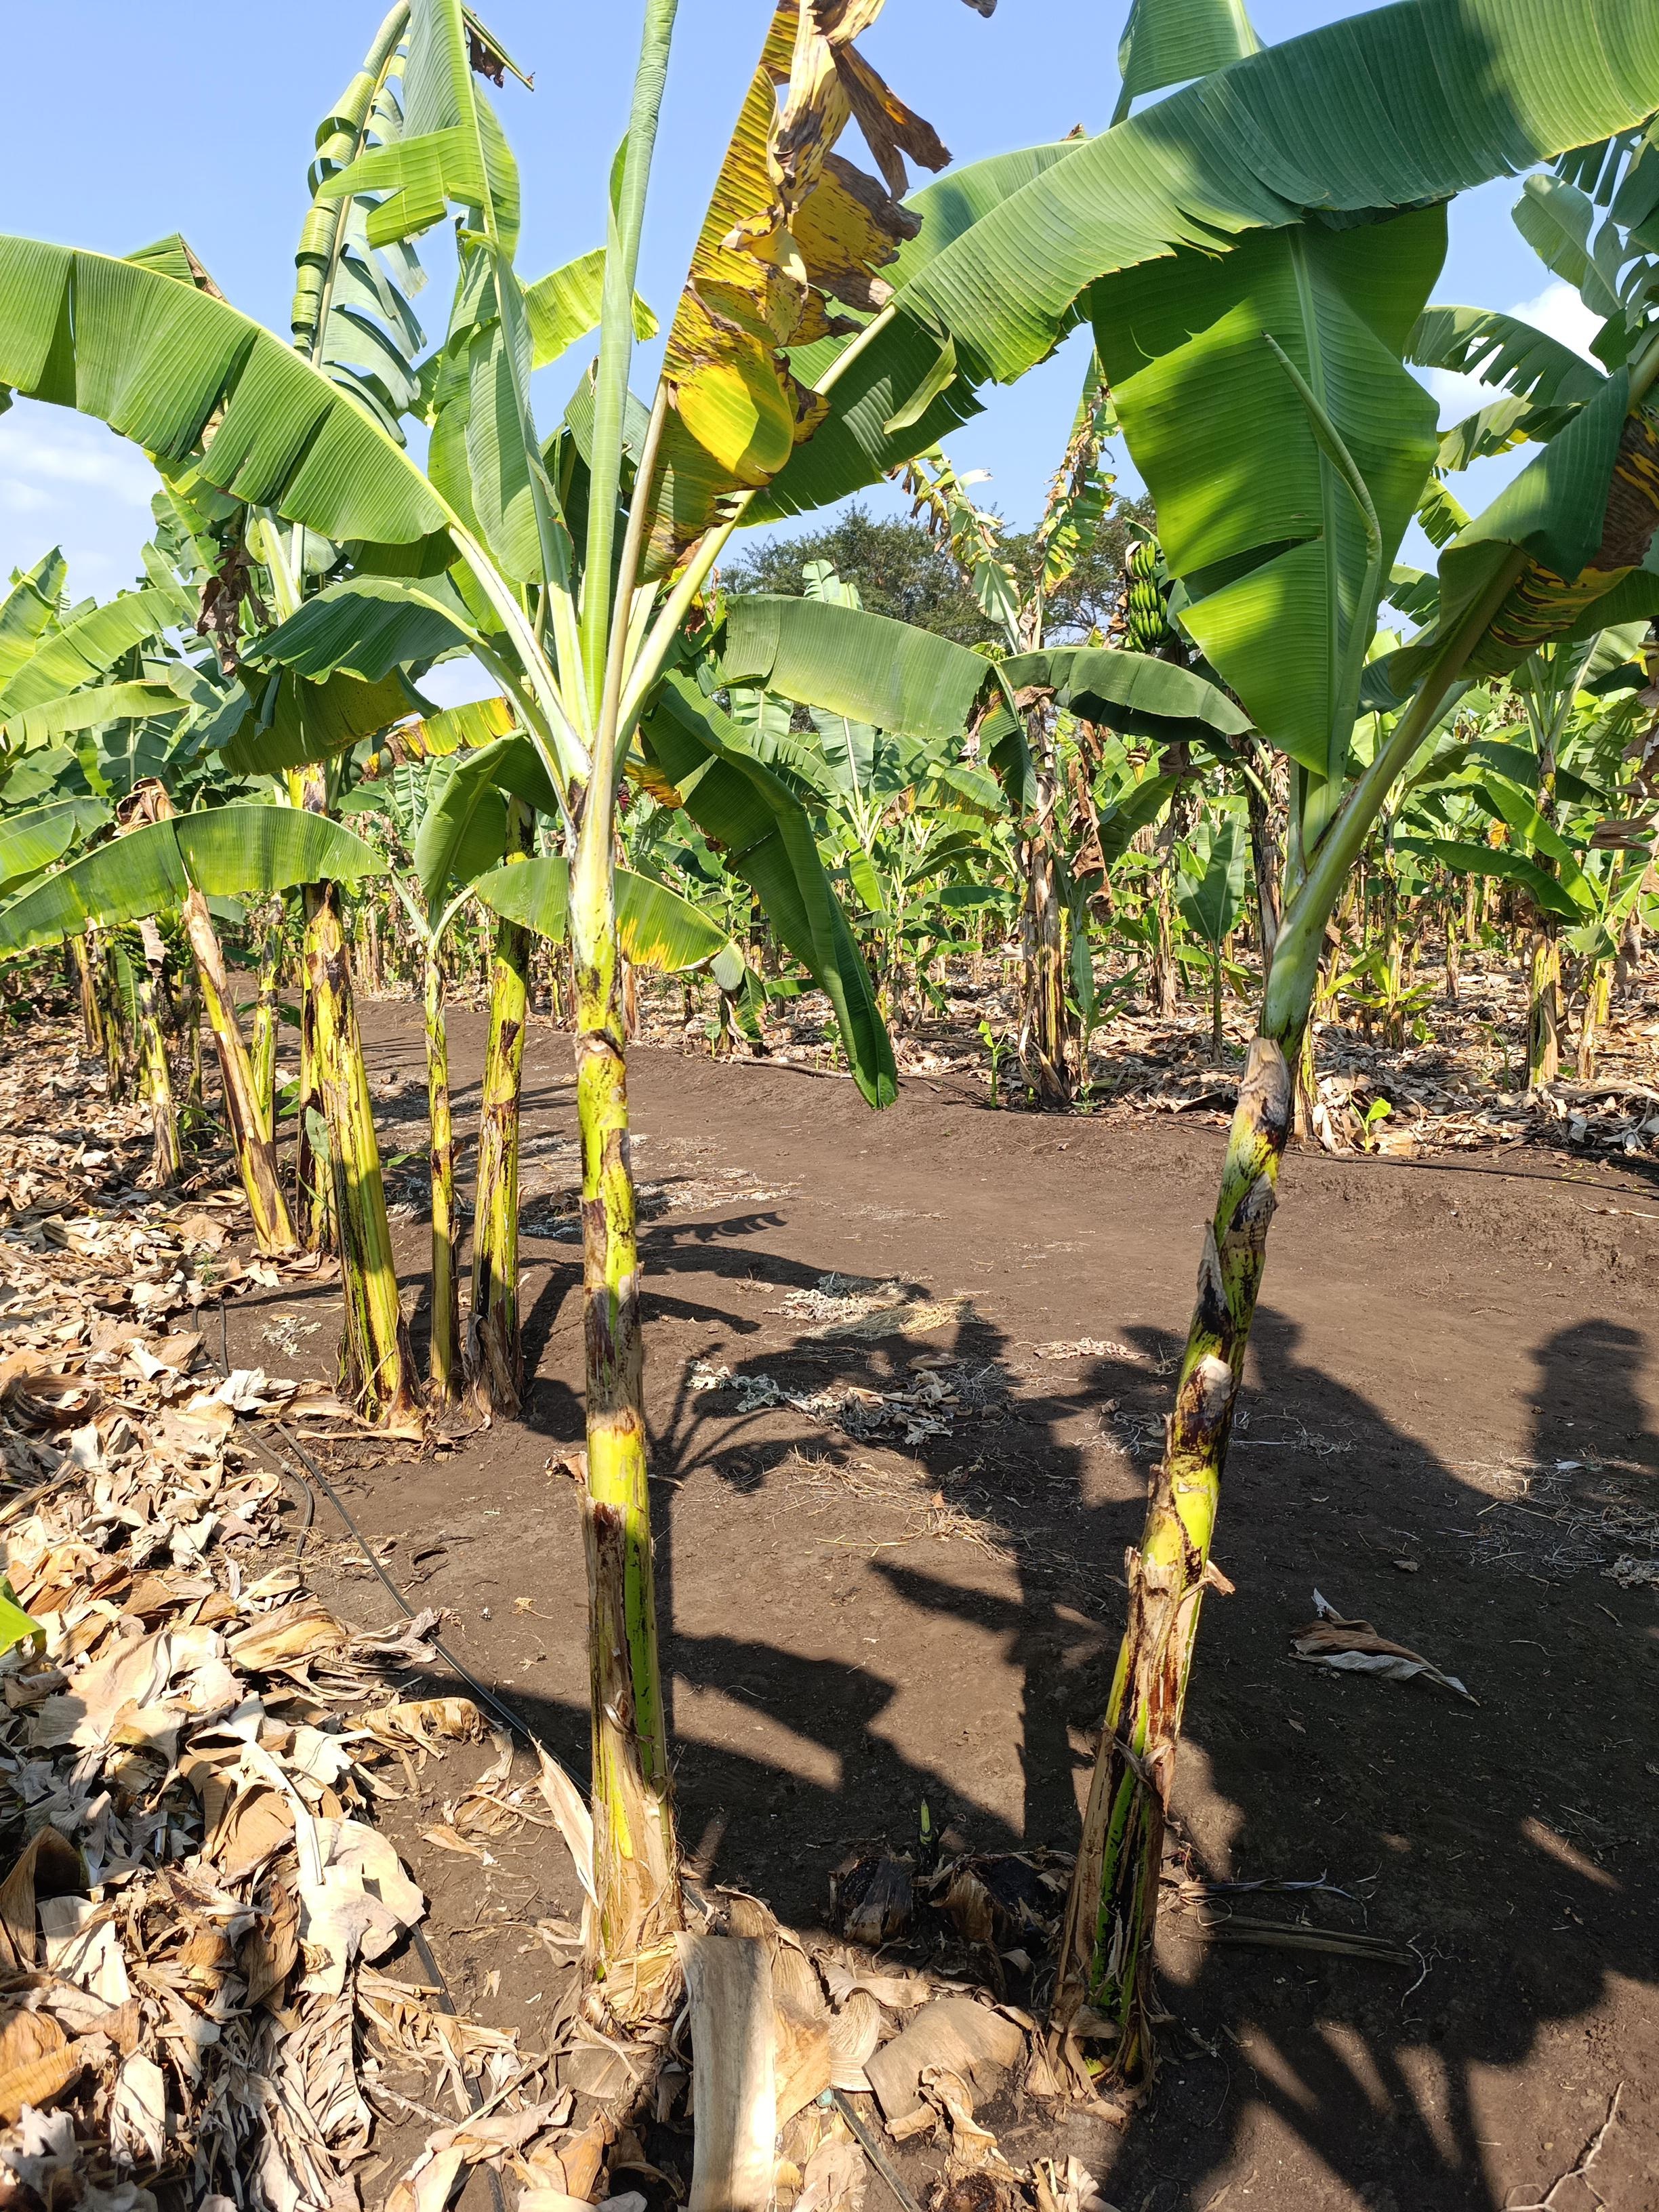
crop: banana
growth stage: vegetative
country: Tanzania
